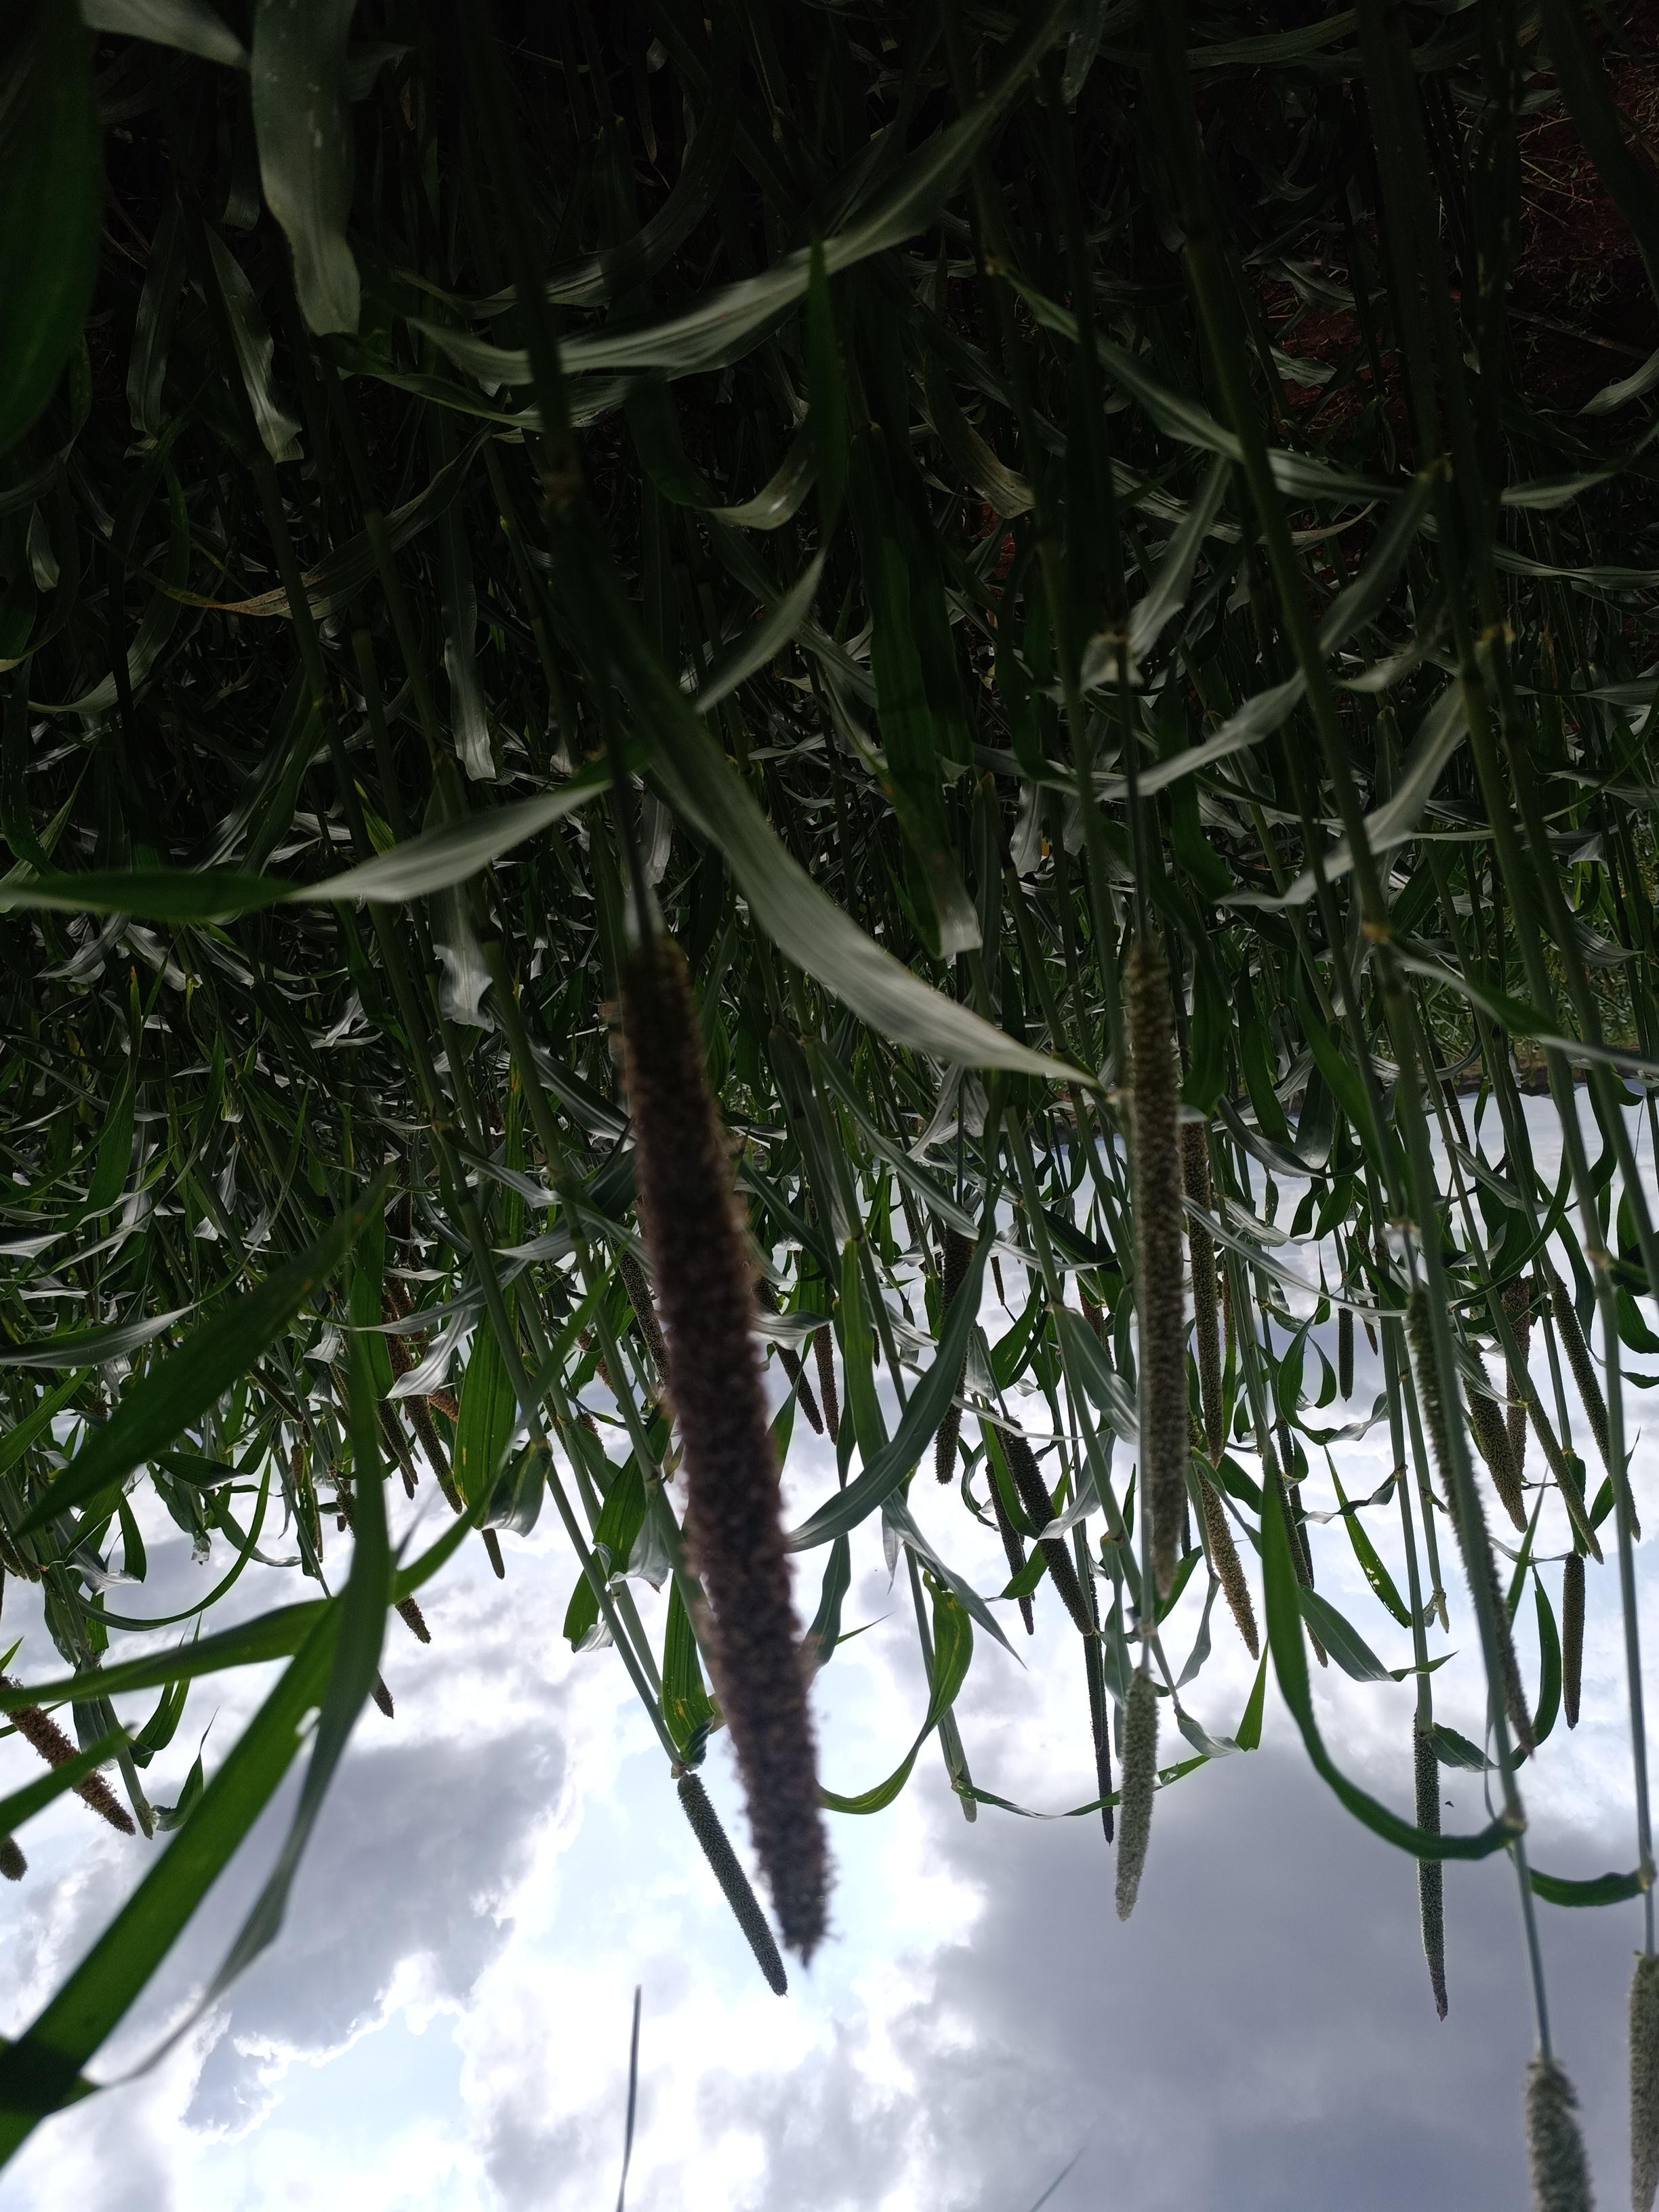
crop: pearl millet
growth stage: flowering
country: Kenya
